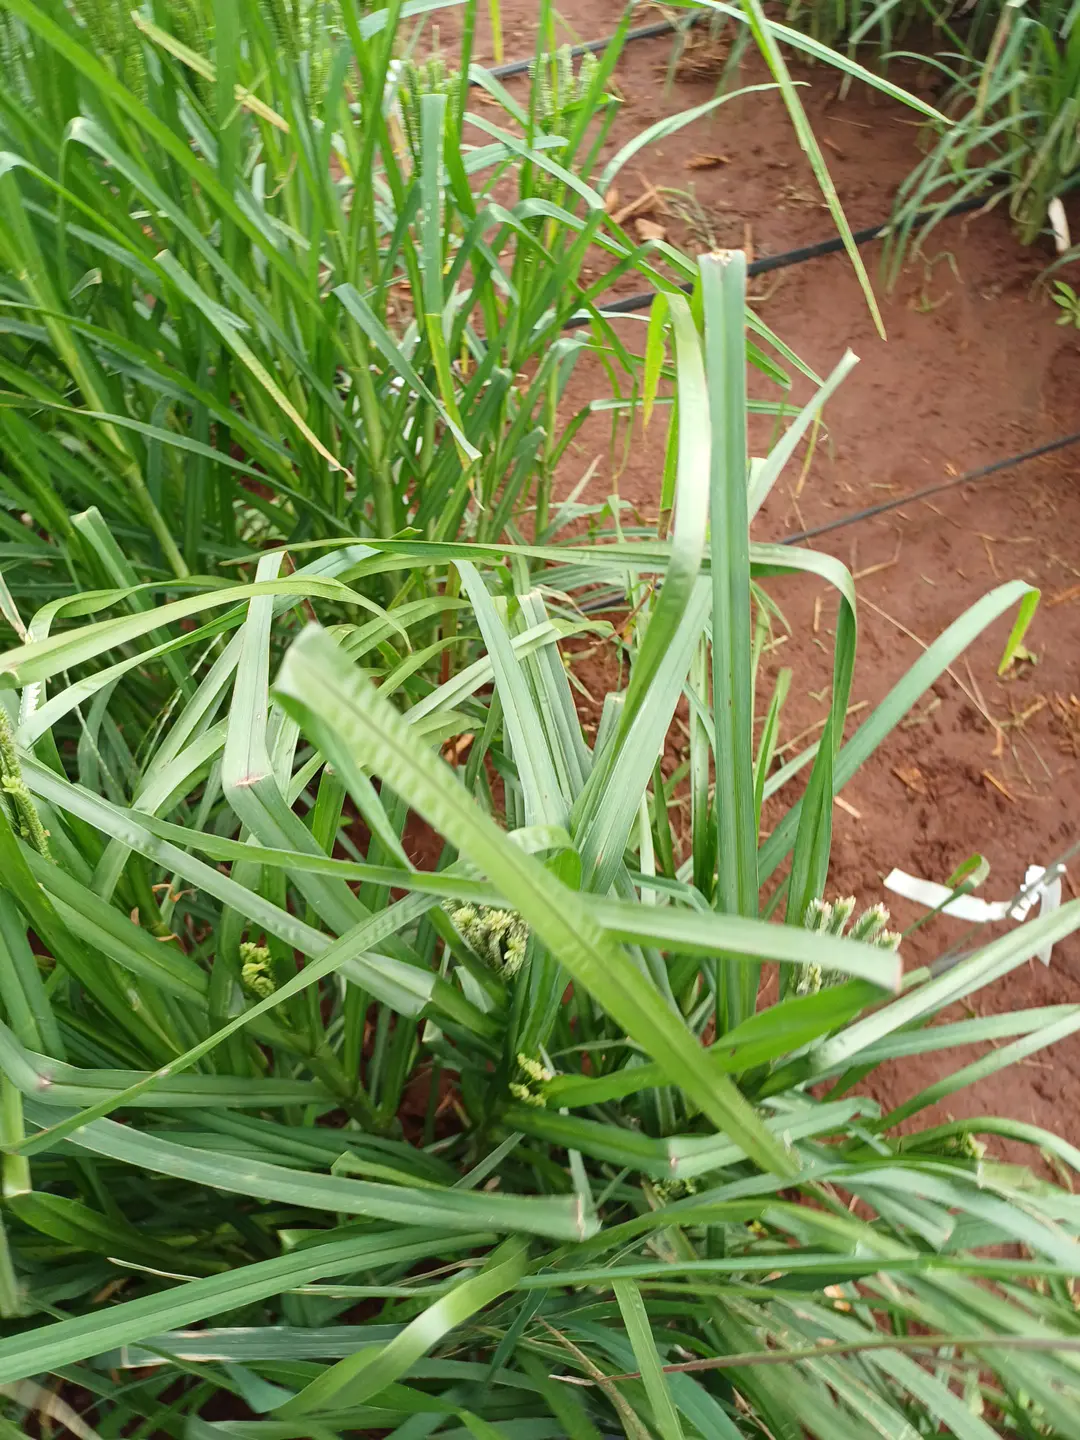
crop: finger millet
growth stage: heading tuber
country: Kenya
